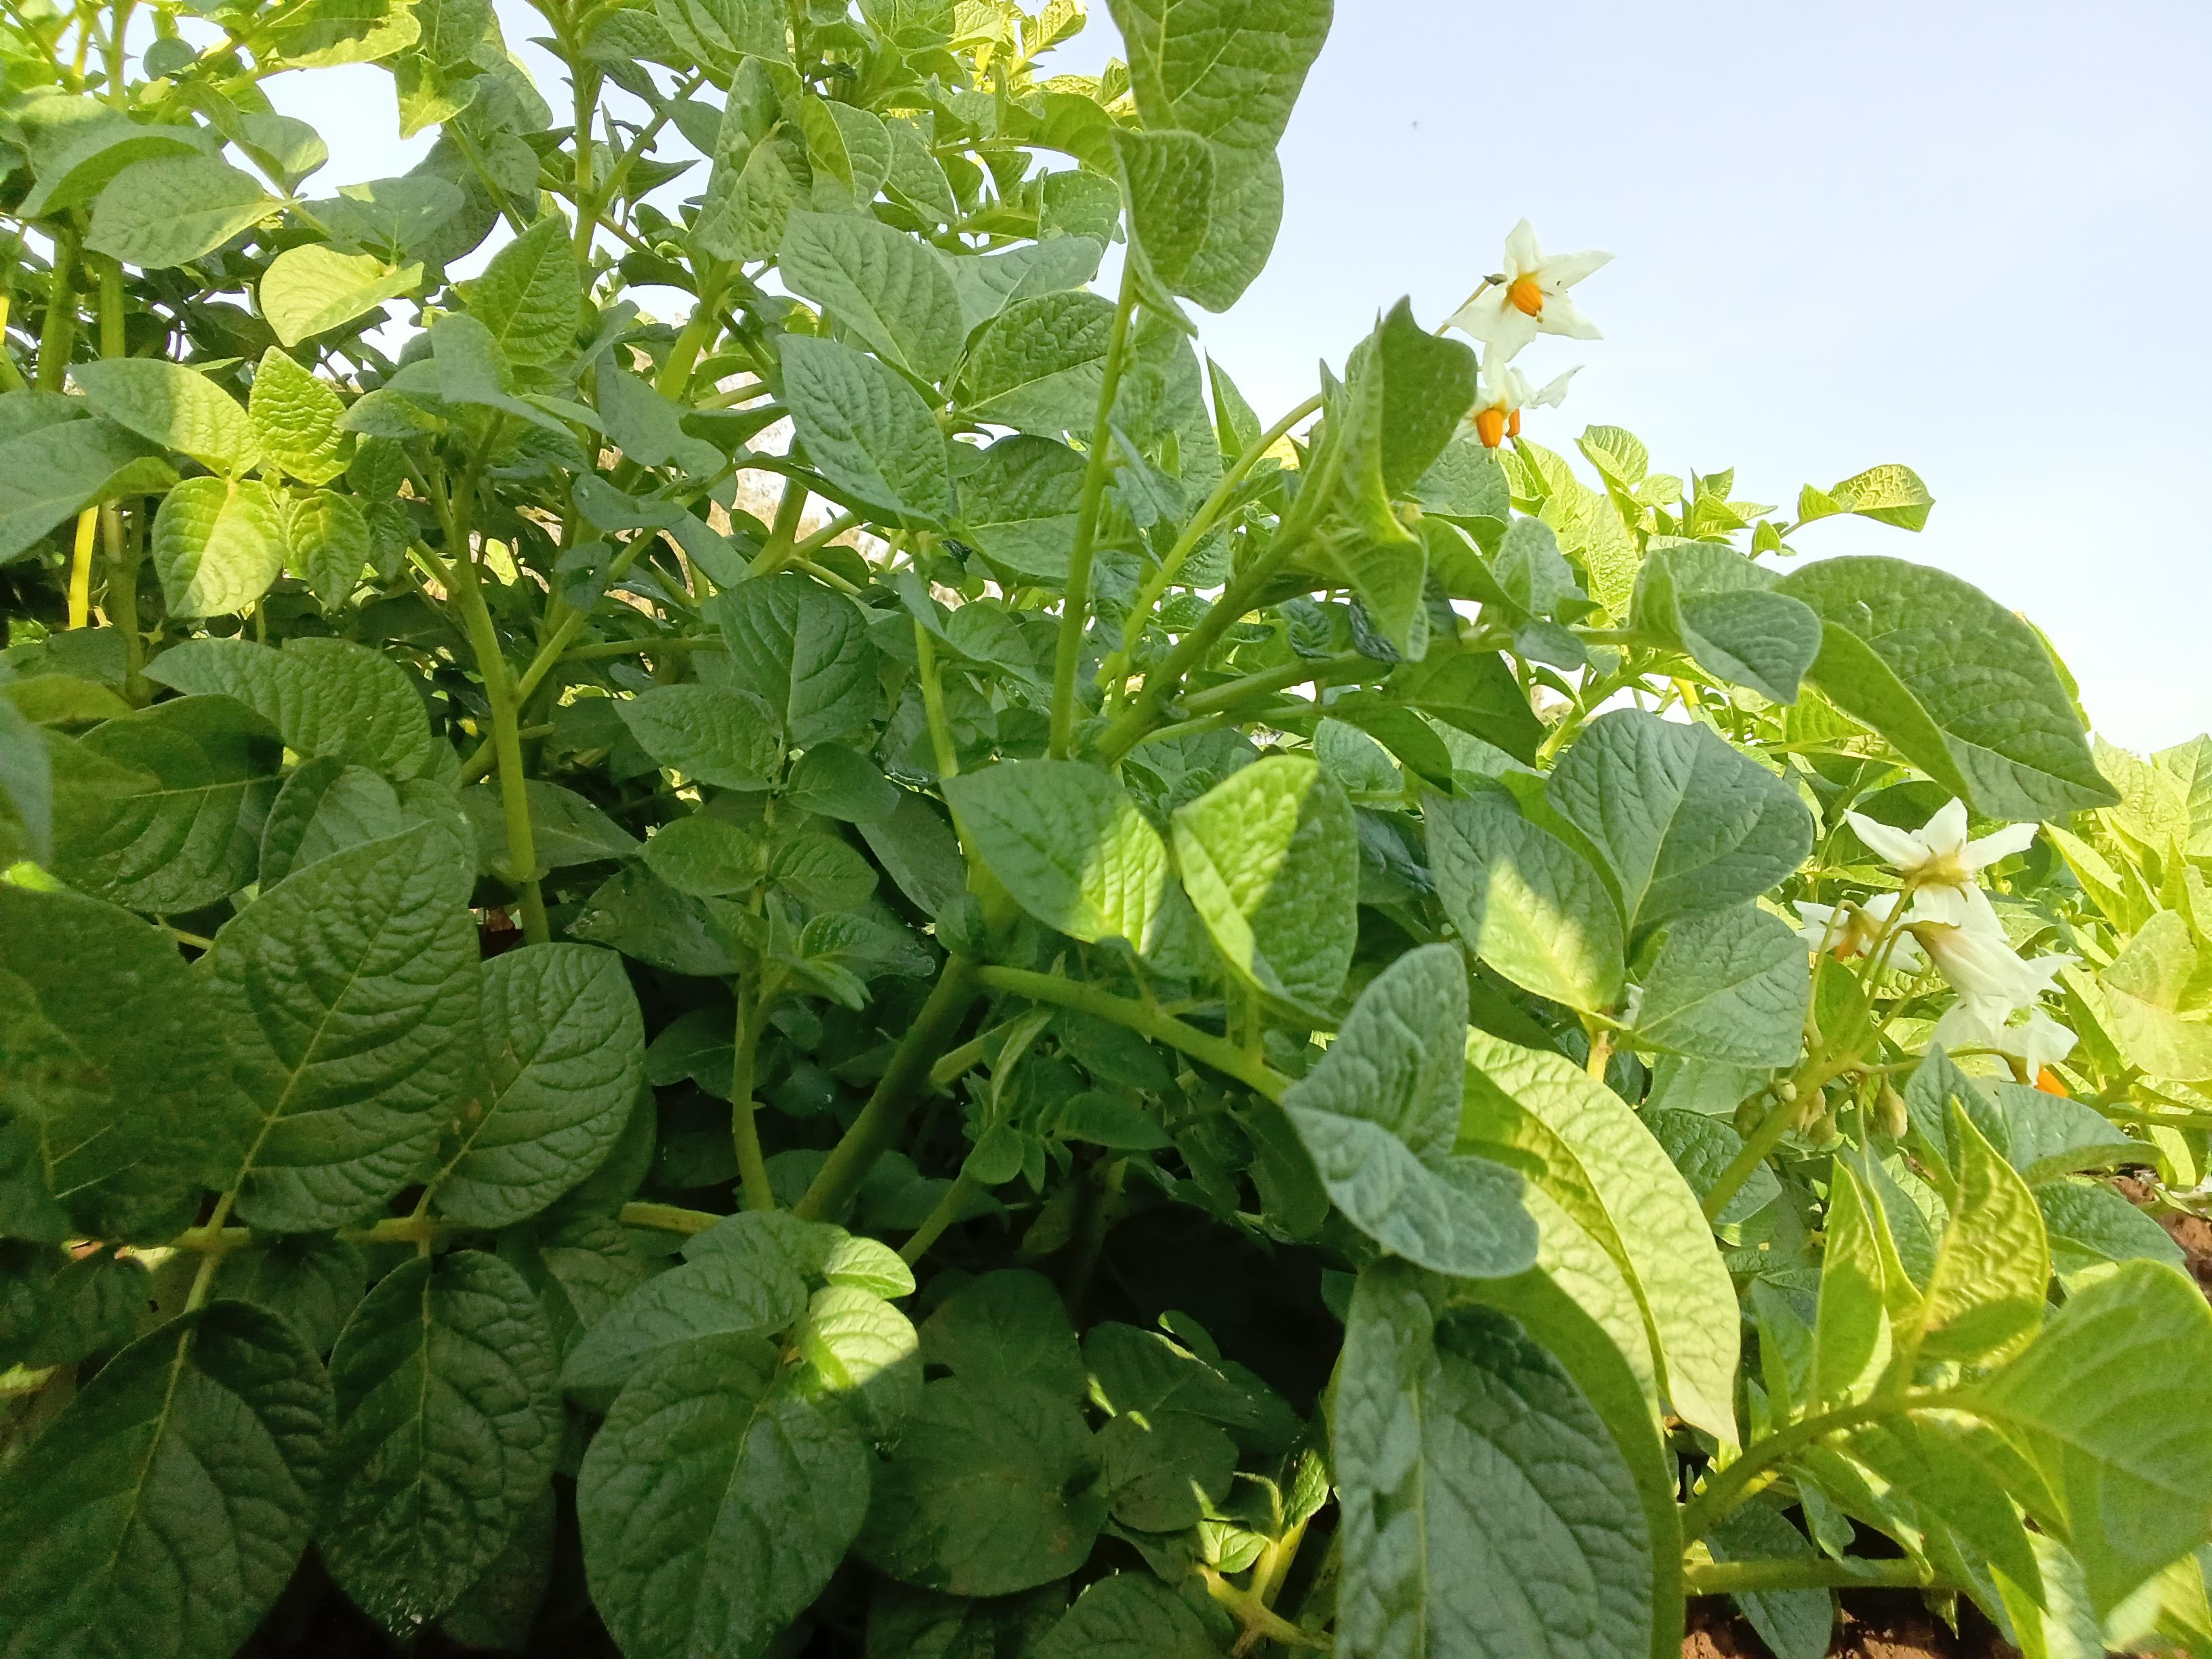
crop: potato
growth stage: flowering
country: Kenya
